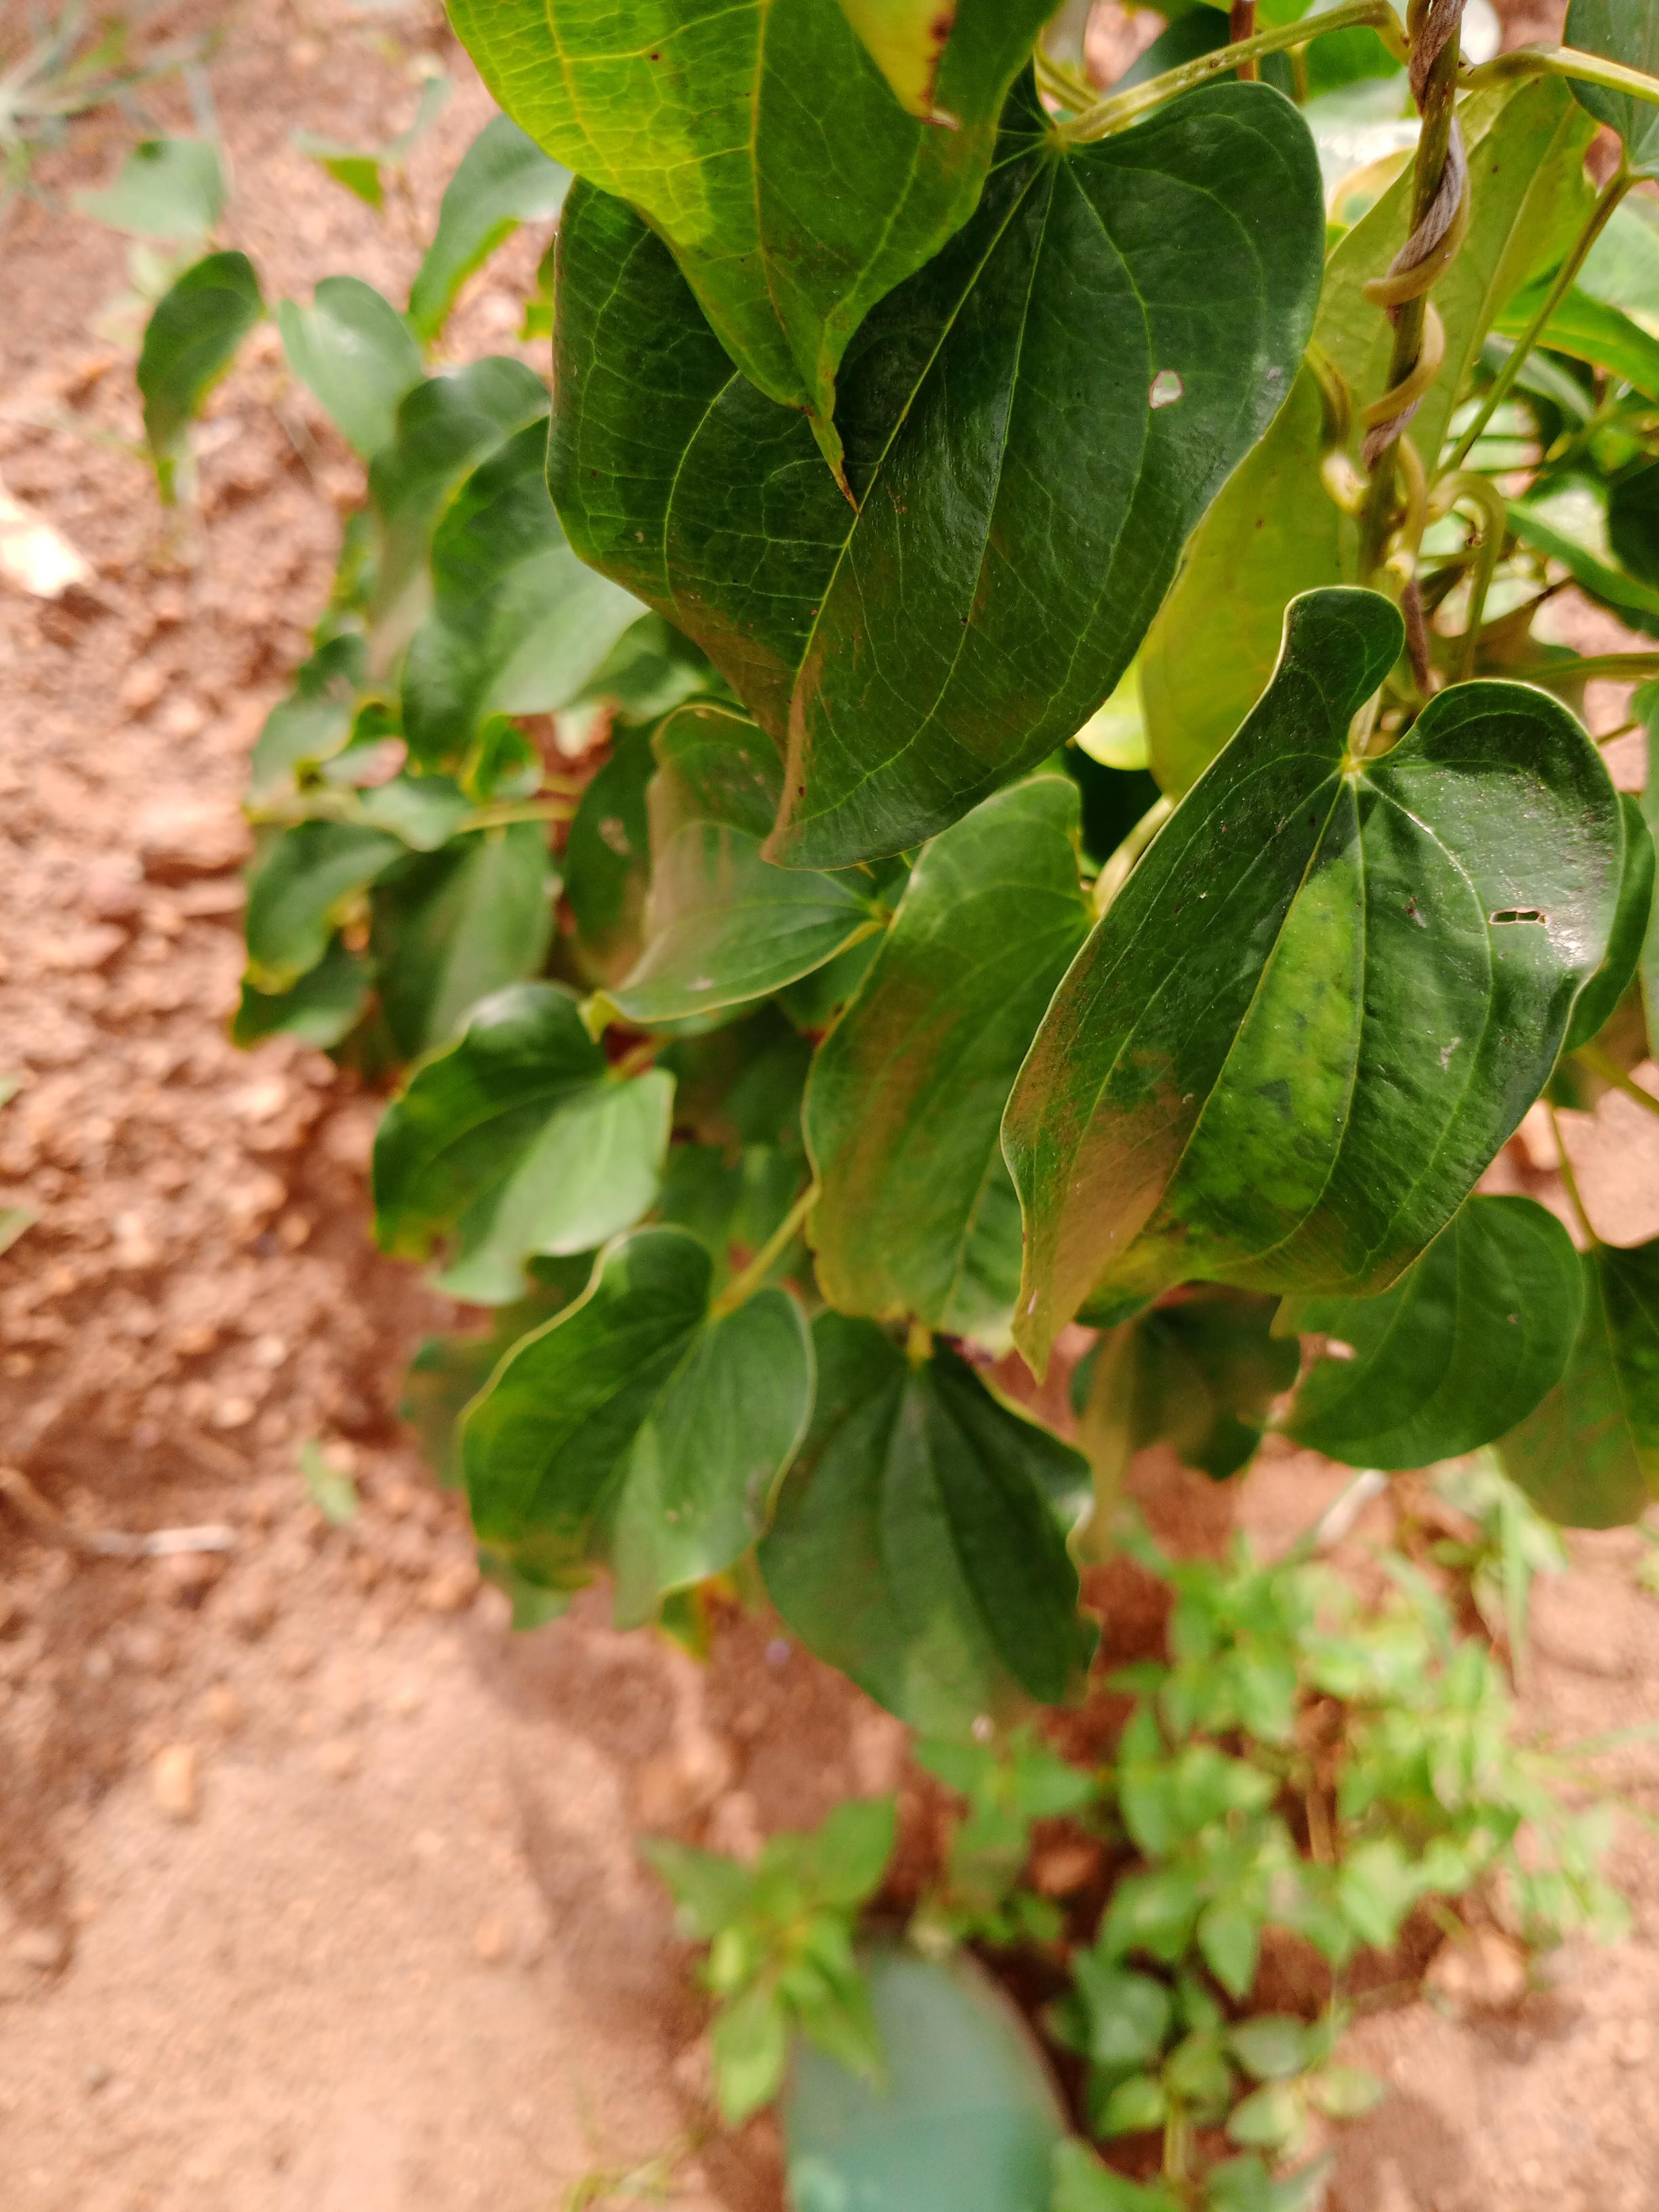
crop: yam
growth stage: vegetative
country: Nigeria
